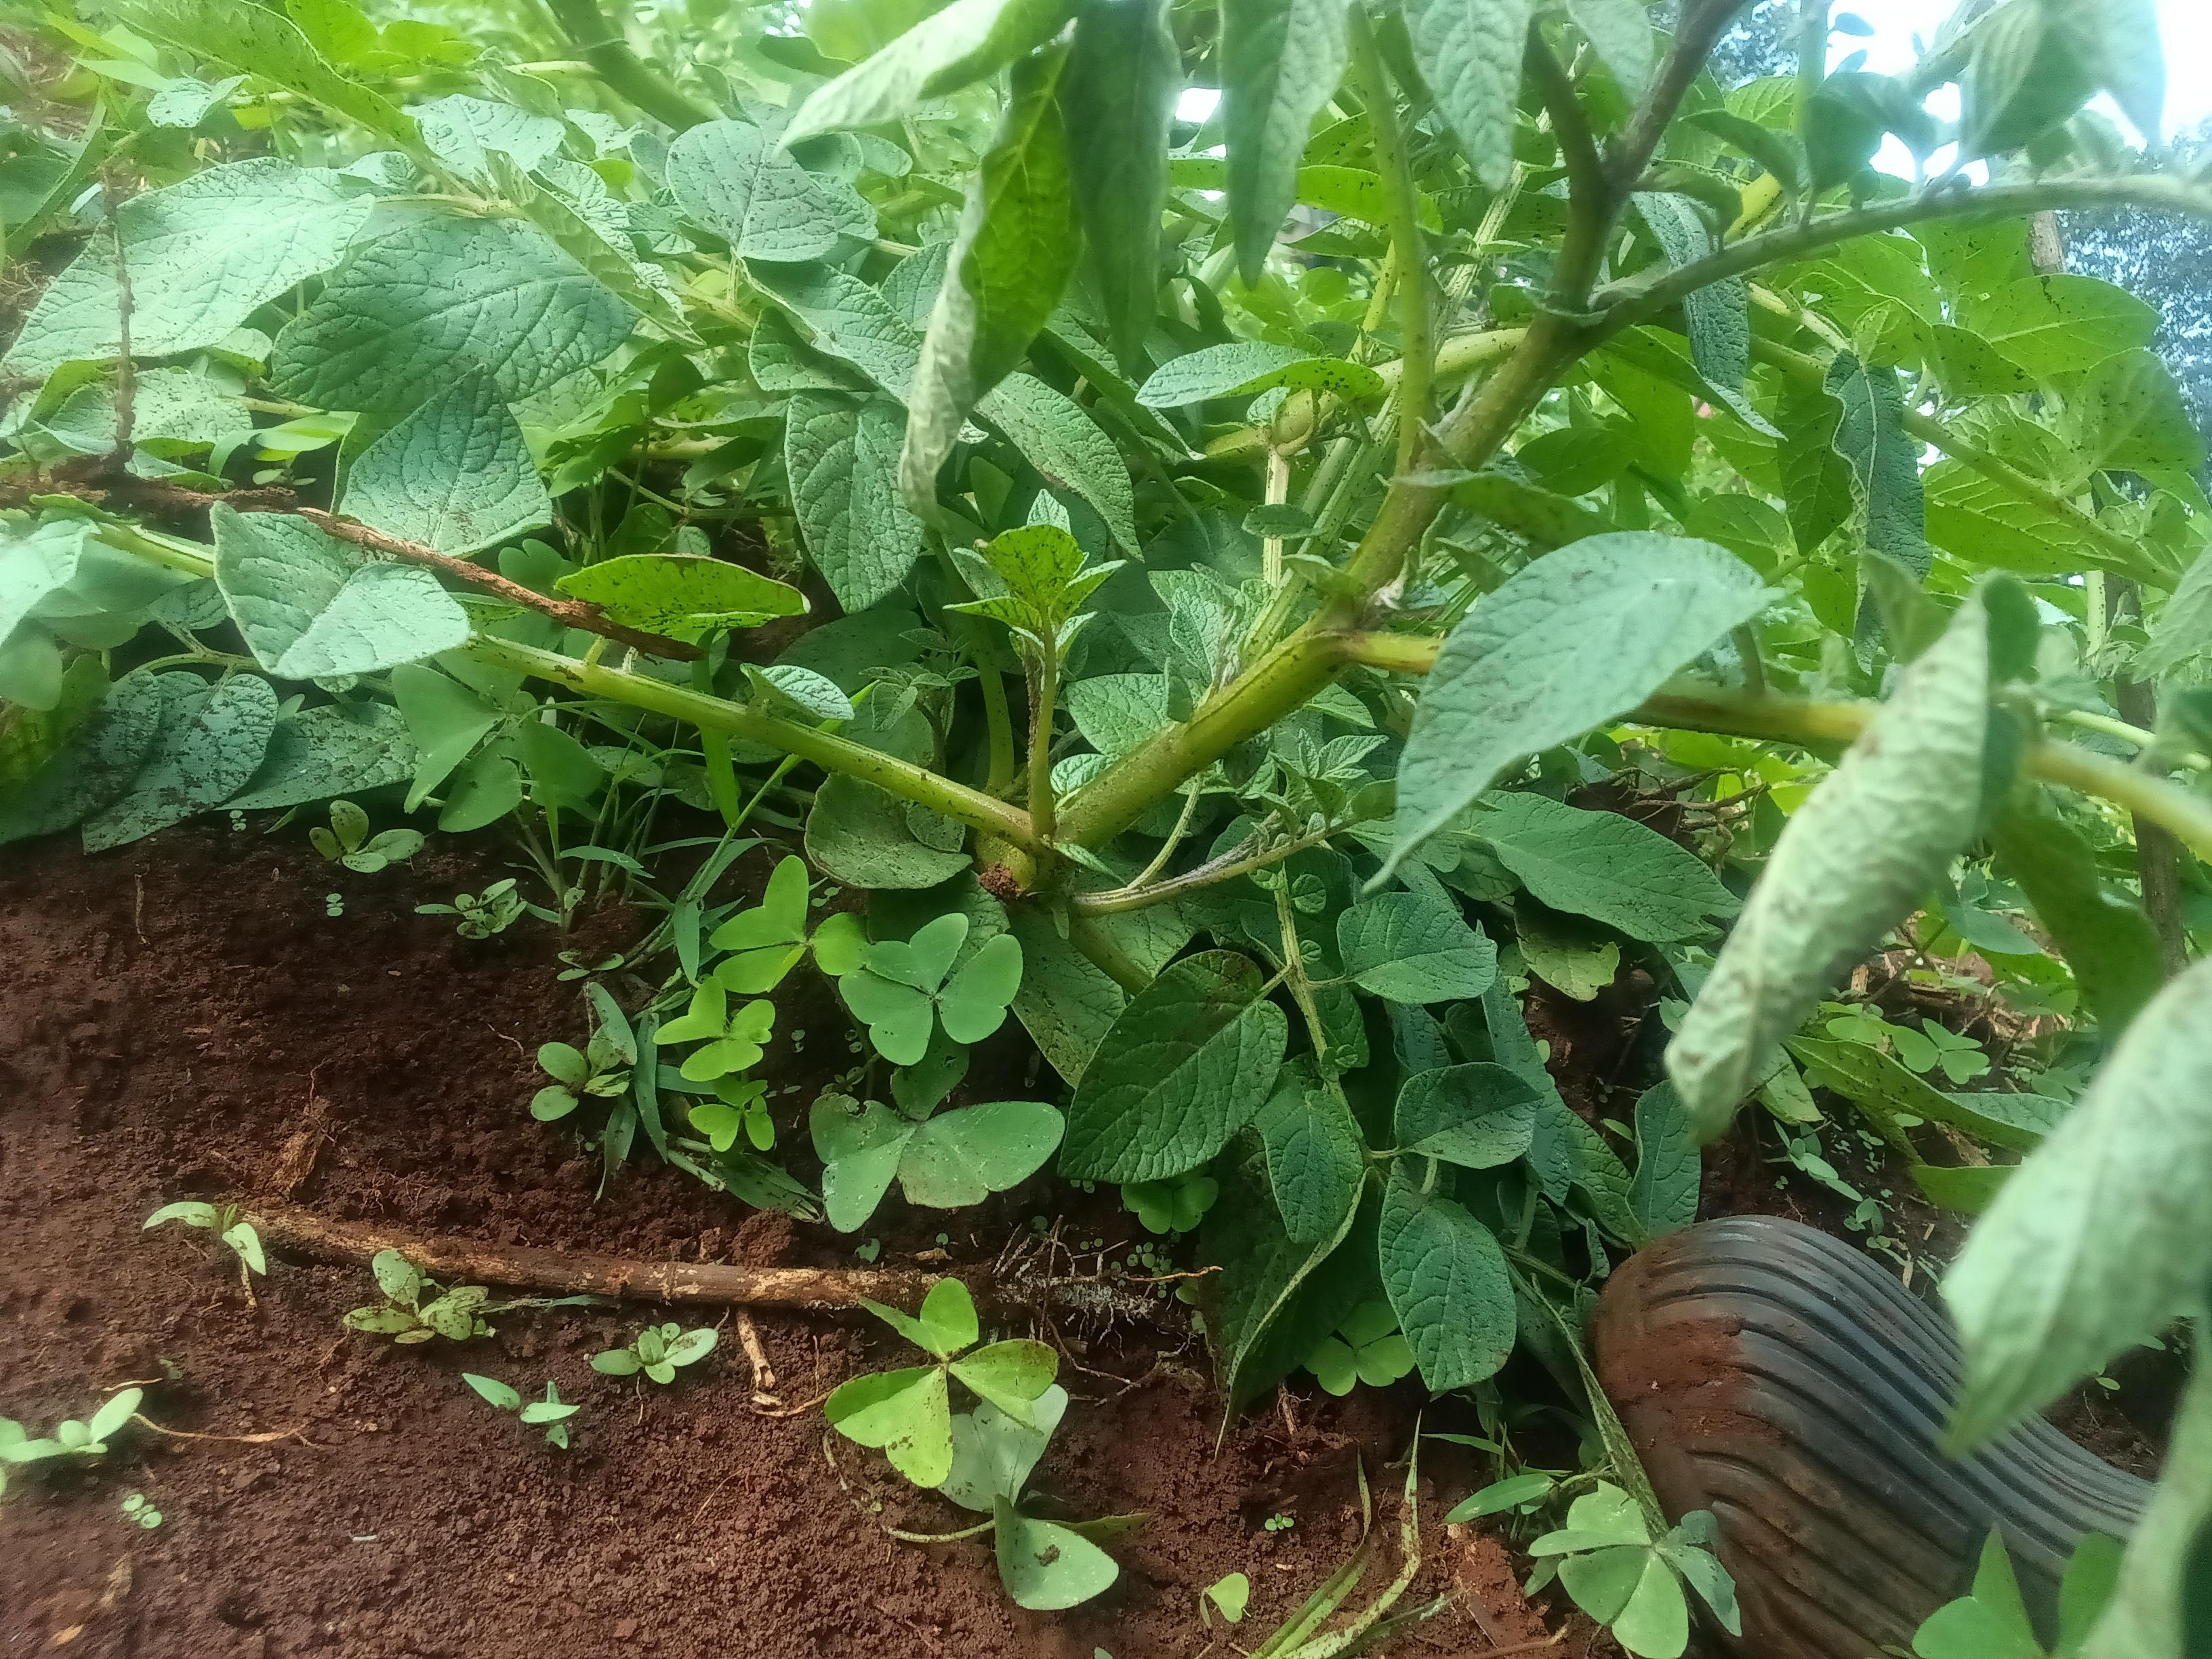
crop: potato
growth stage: flowering
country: Kenya
